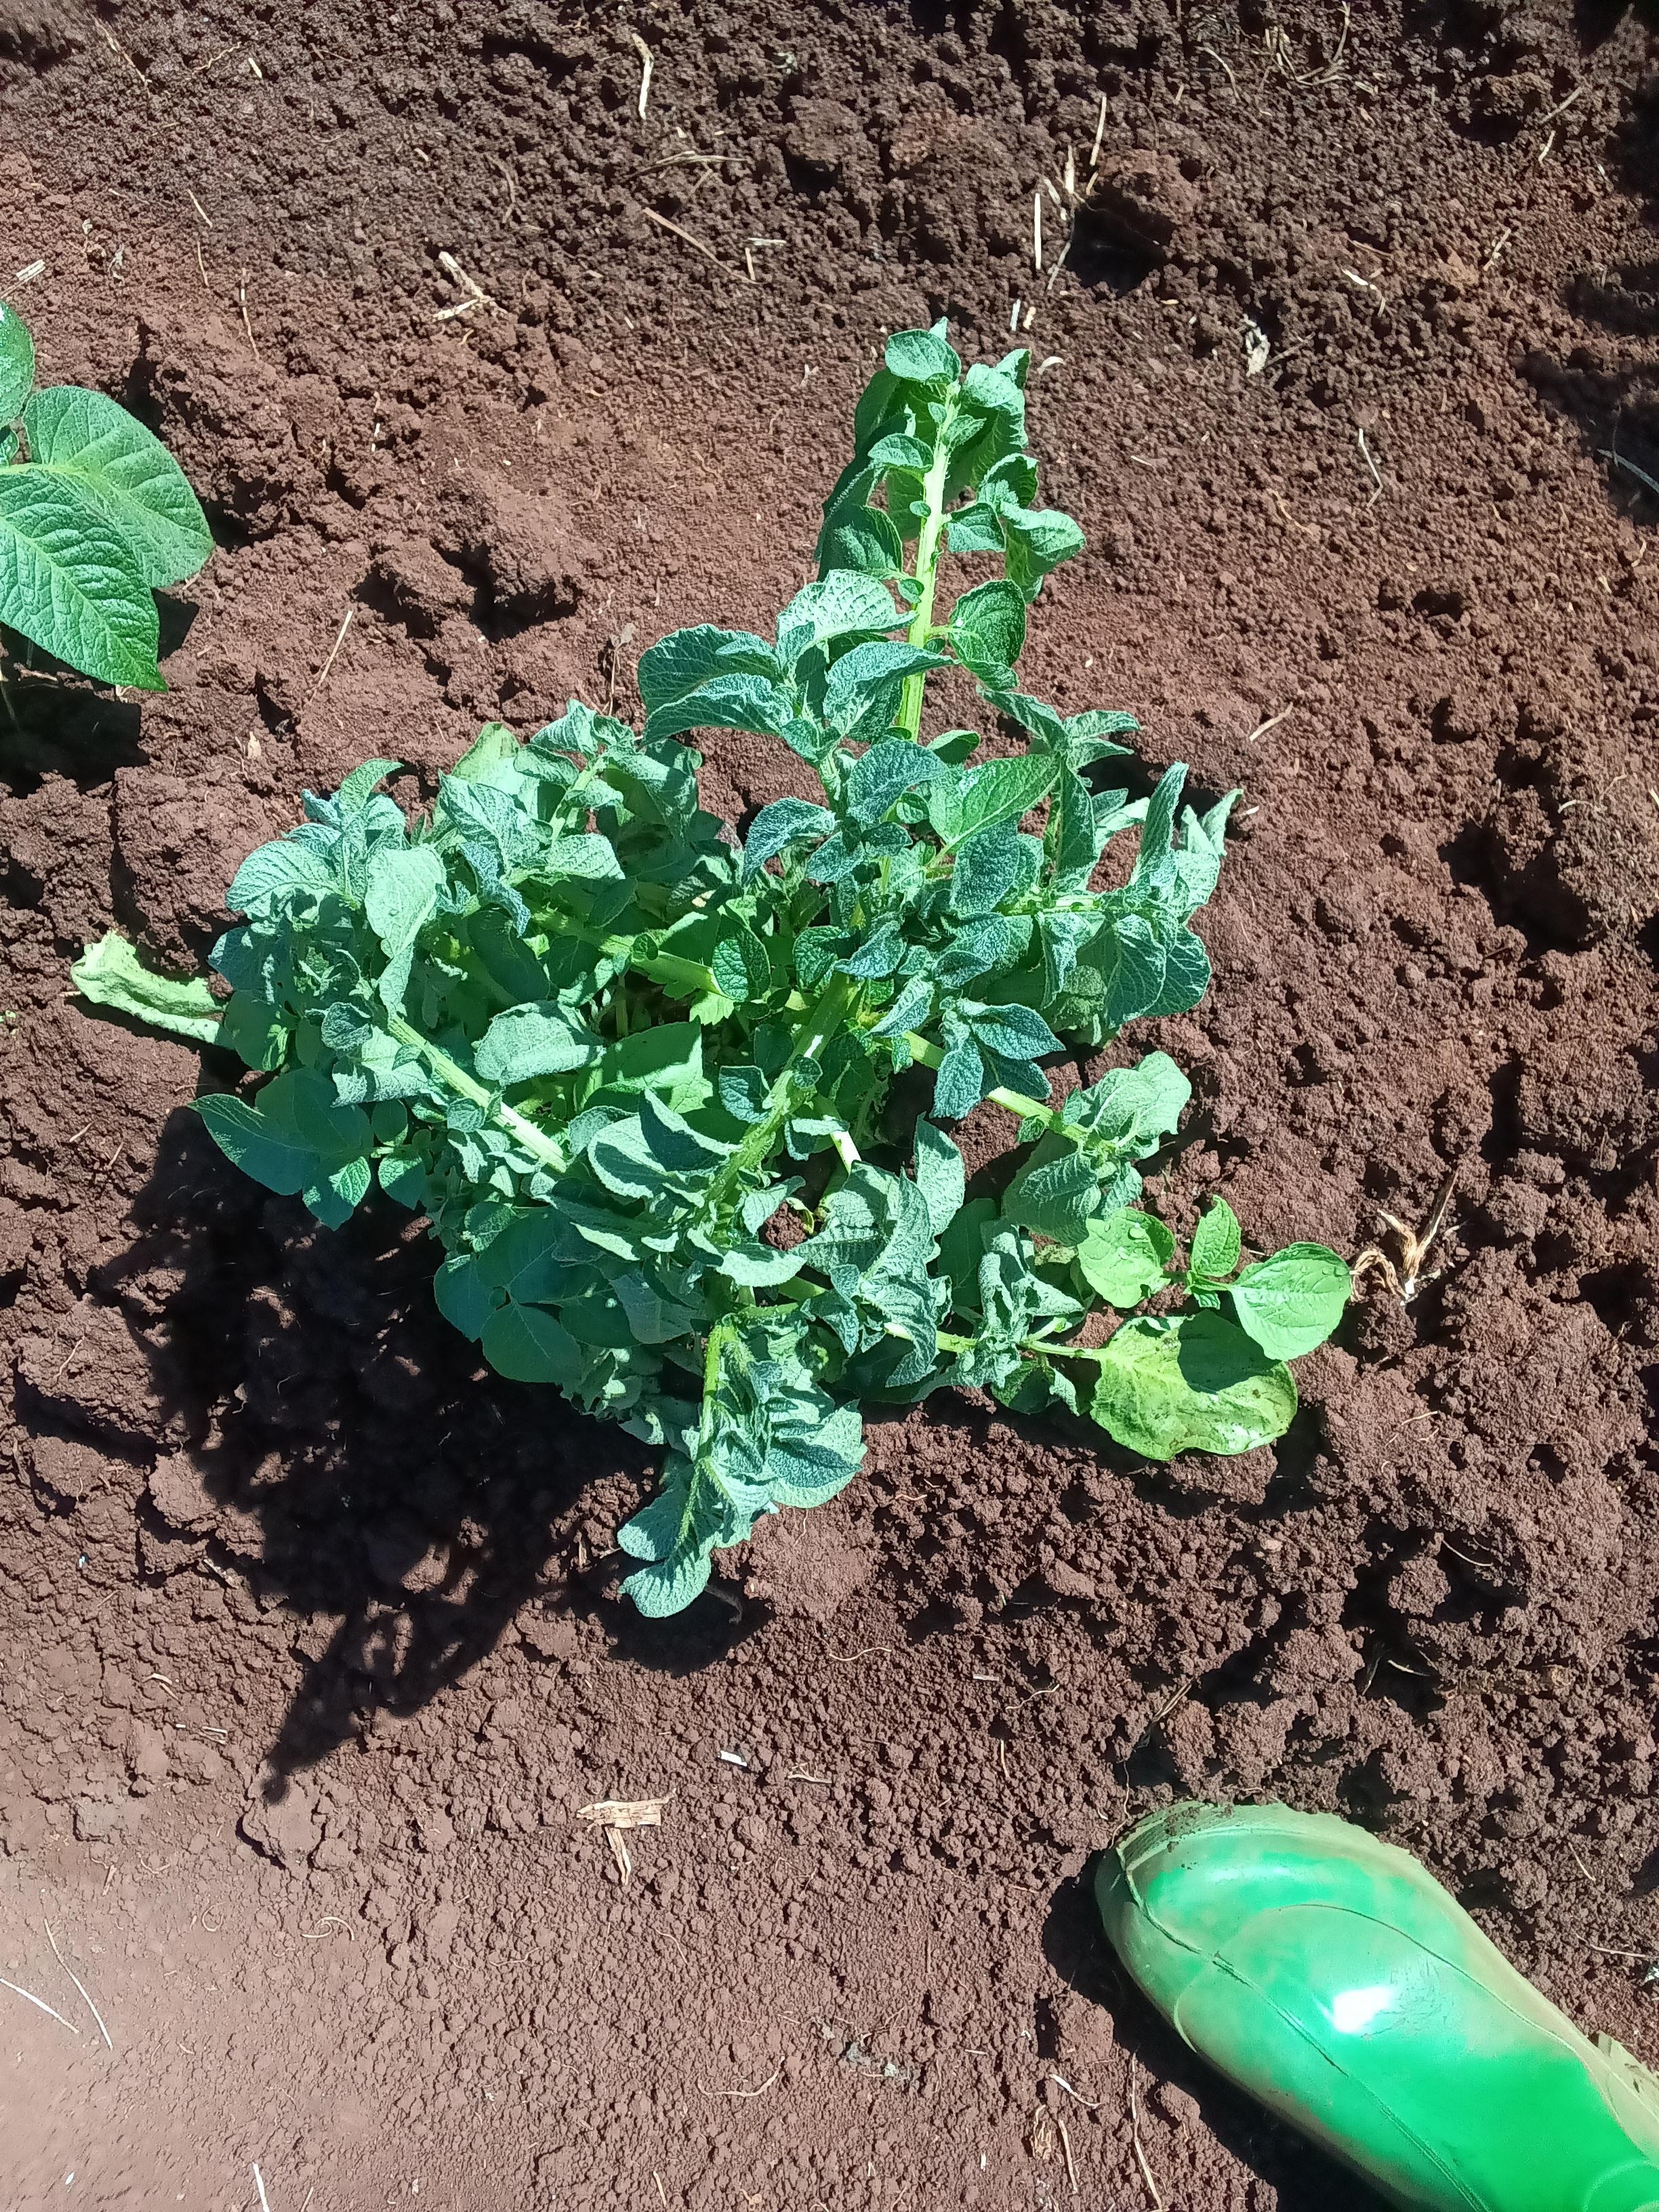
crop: potato
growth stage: vegetative
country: Kenya
